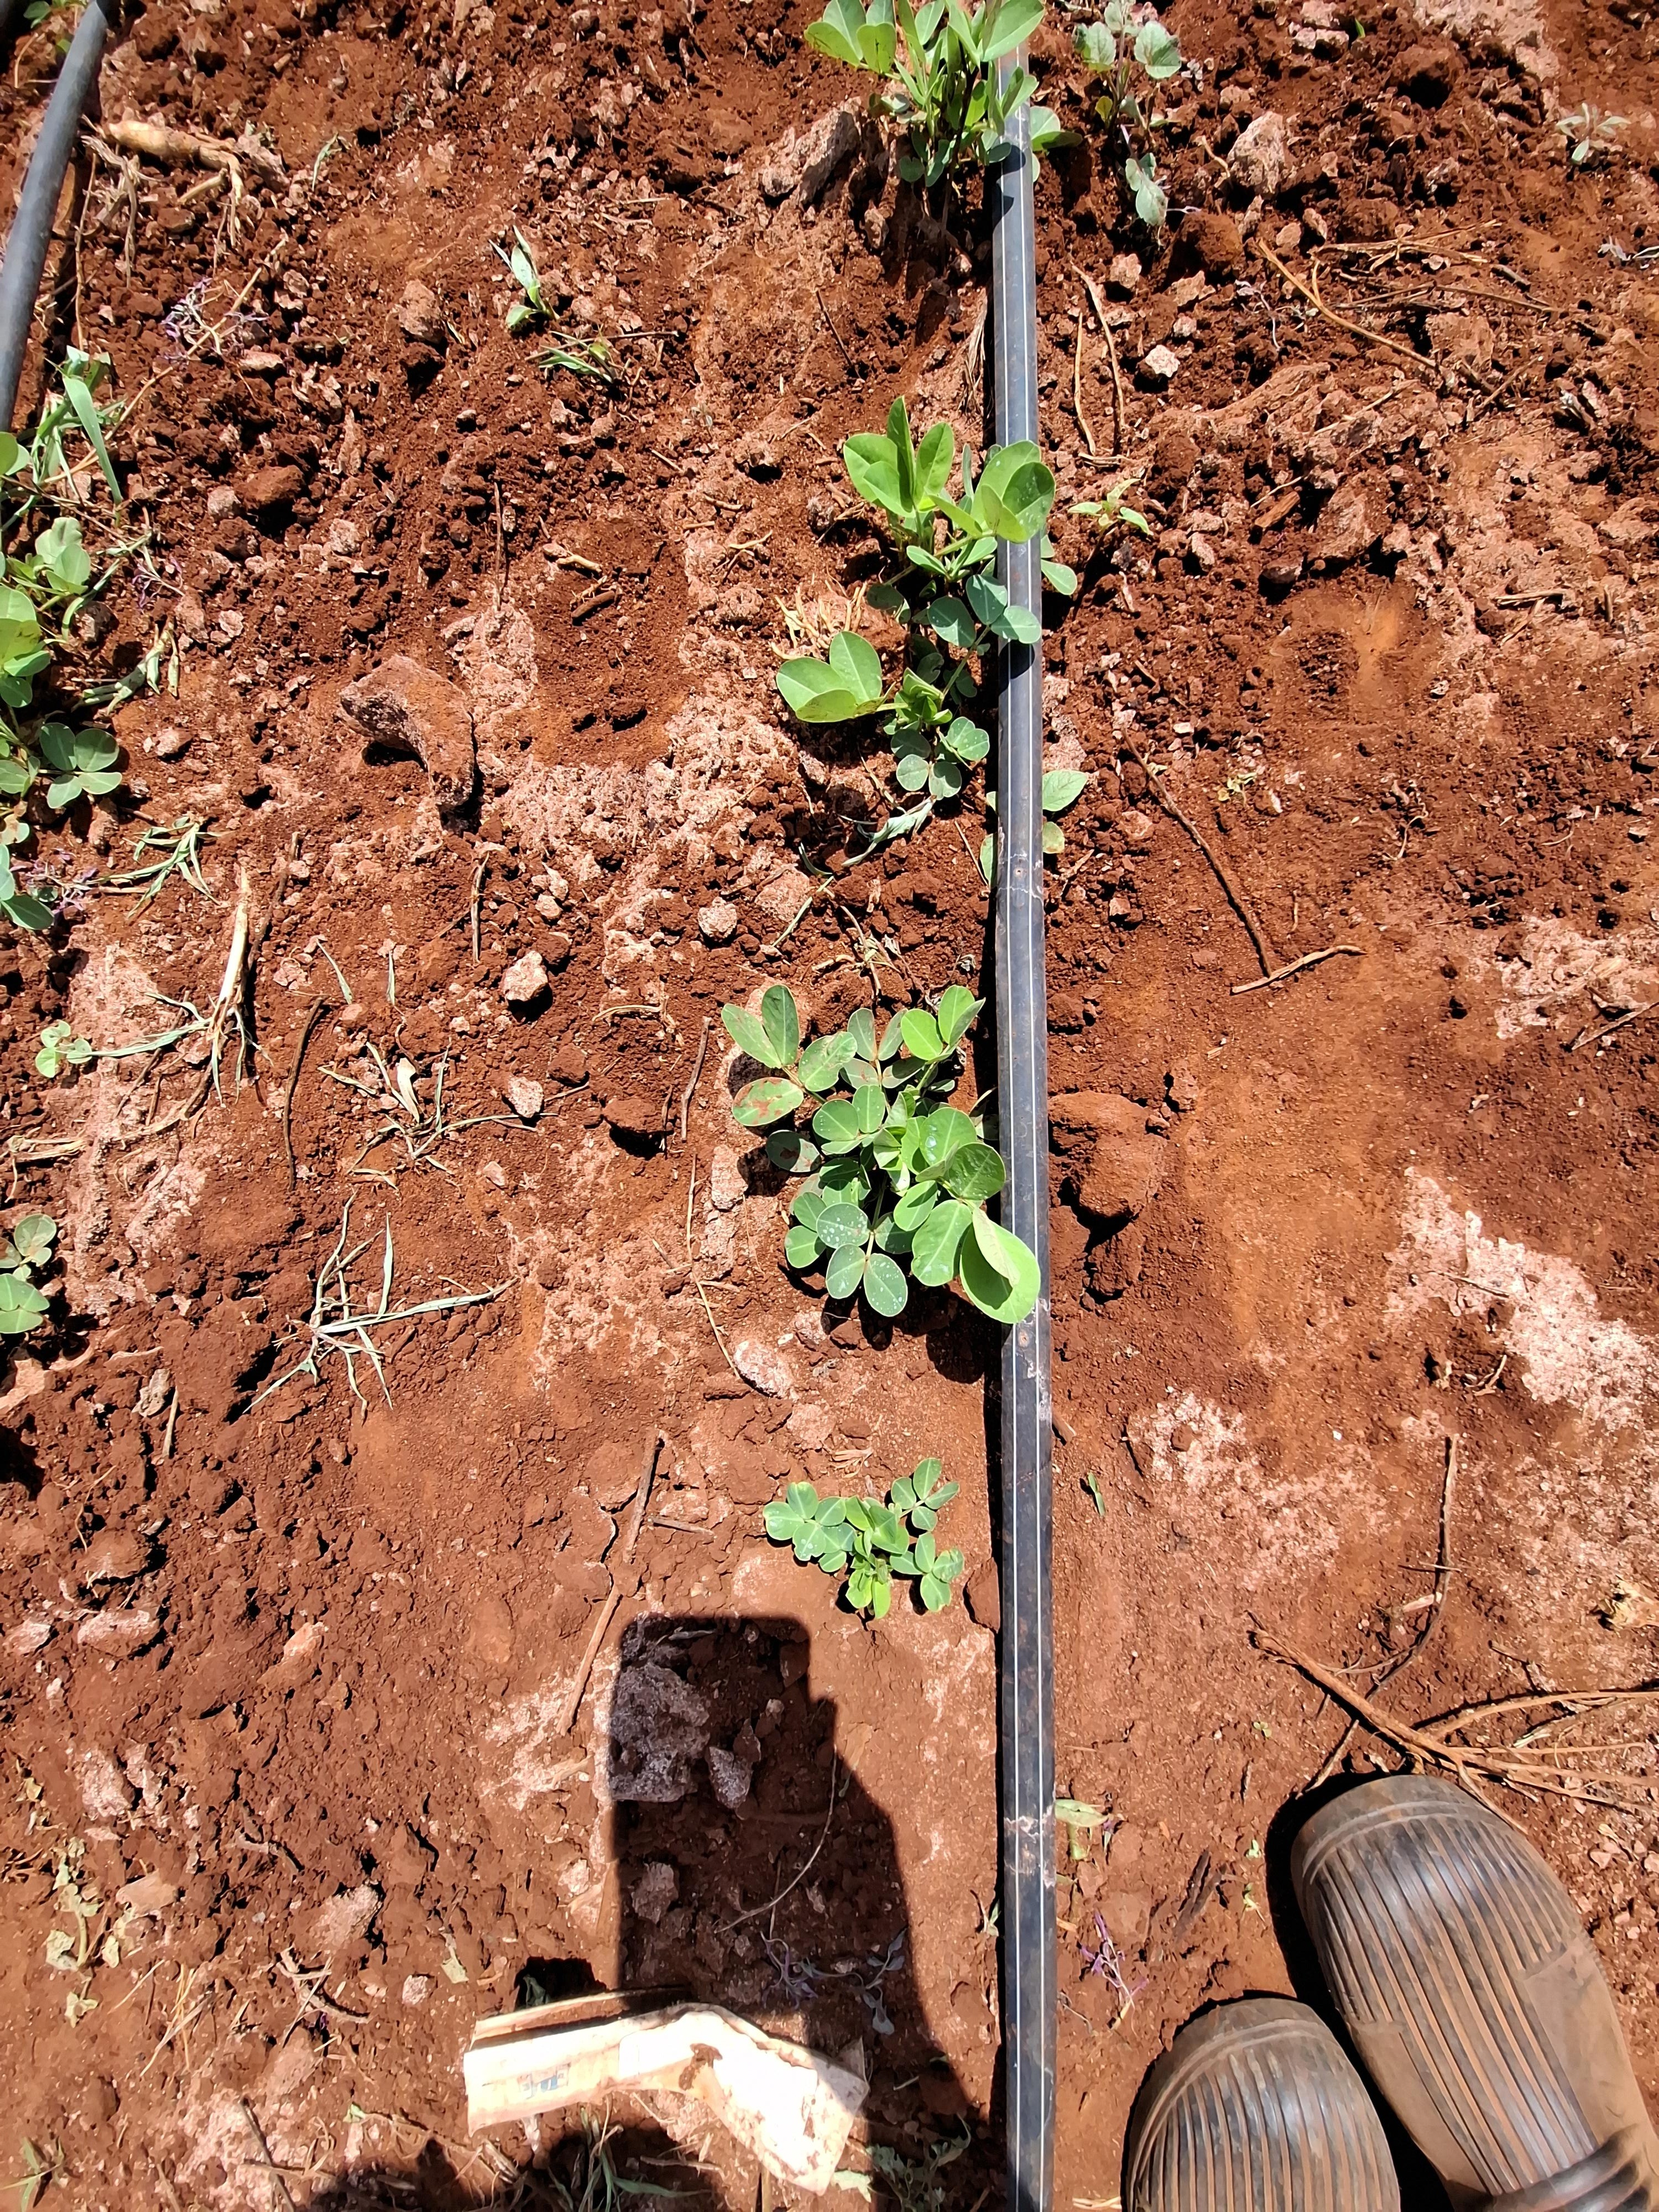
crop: groundnut
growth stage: vegetative
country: Kenya
